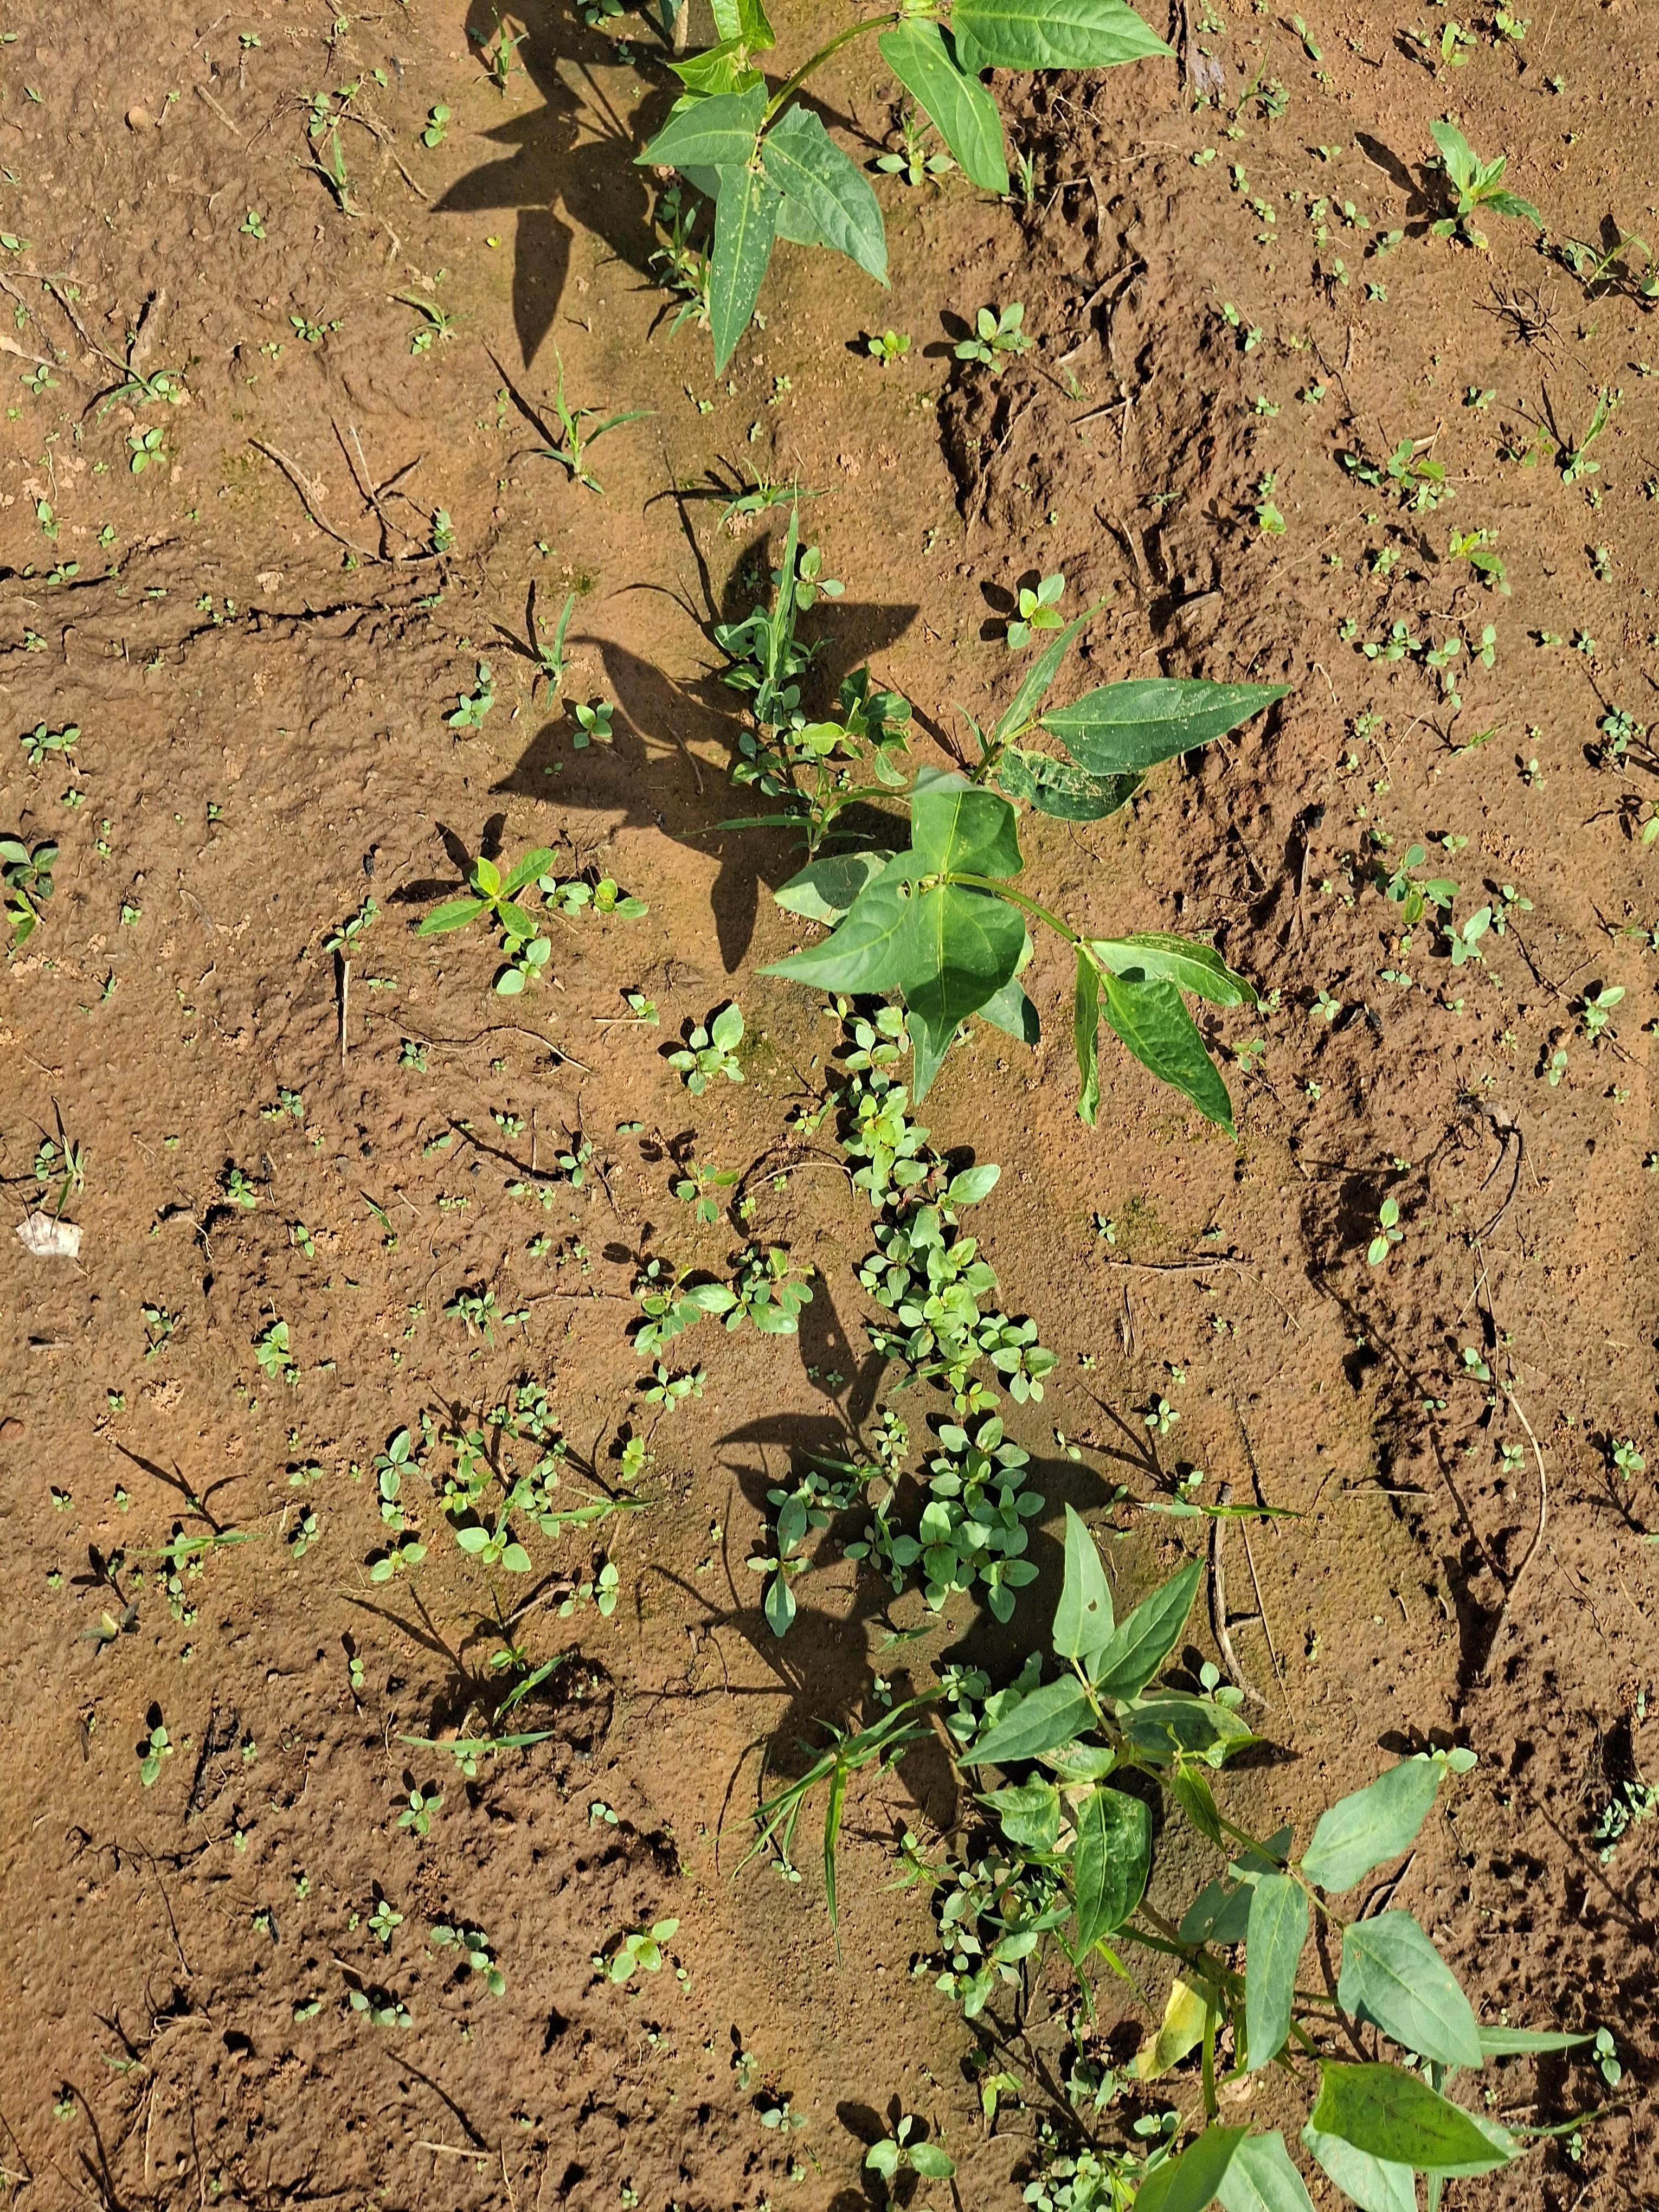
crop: cowpea
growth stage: sprouting emergence
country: Nigeria
